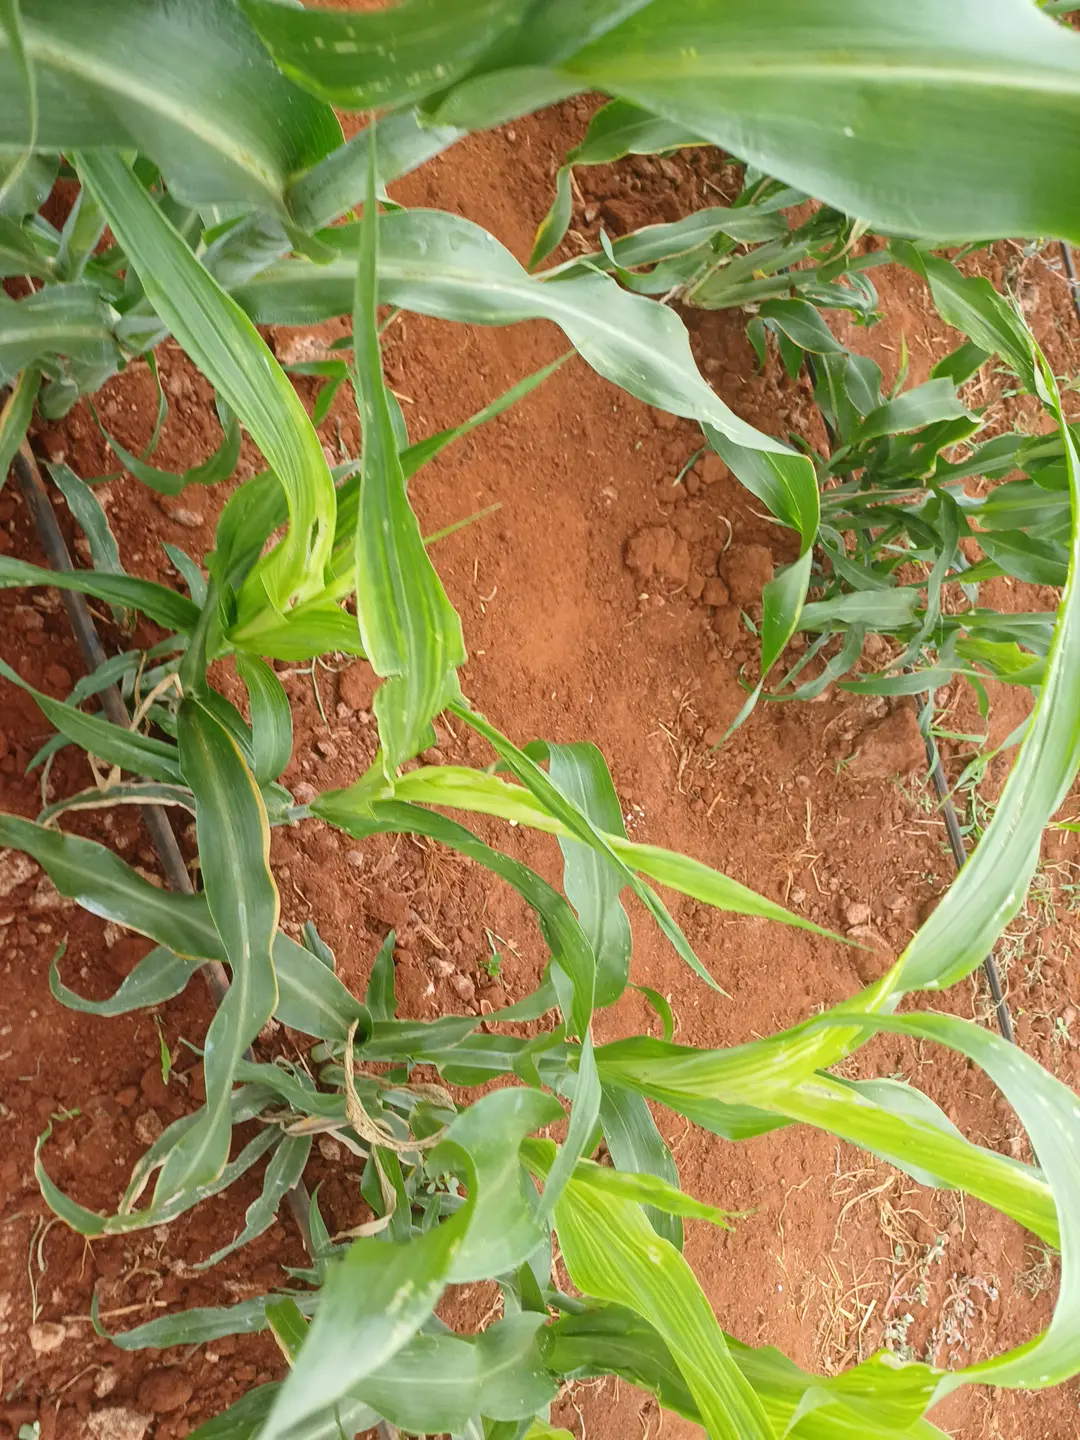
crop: sorghum
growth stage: heading tuber
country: Kenya
